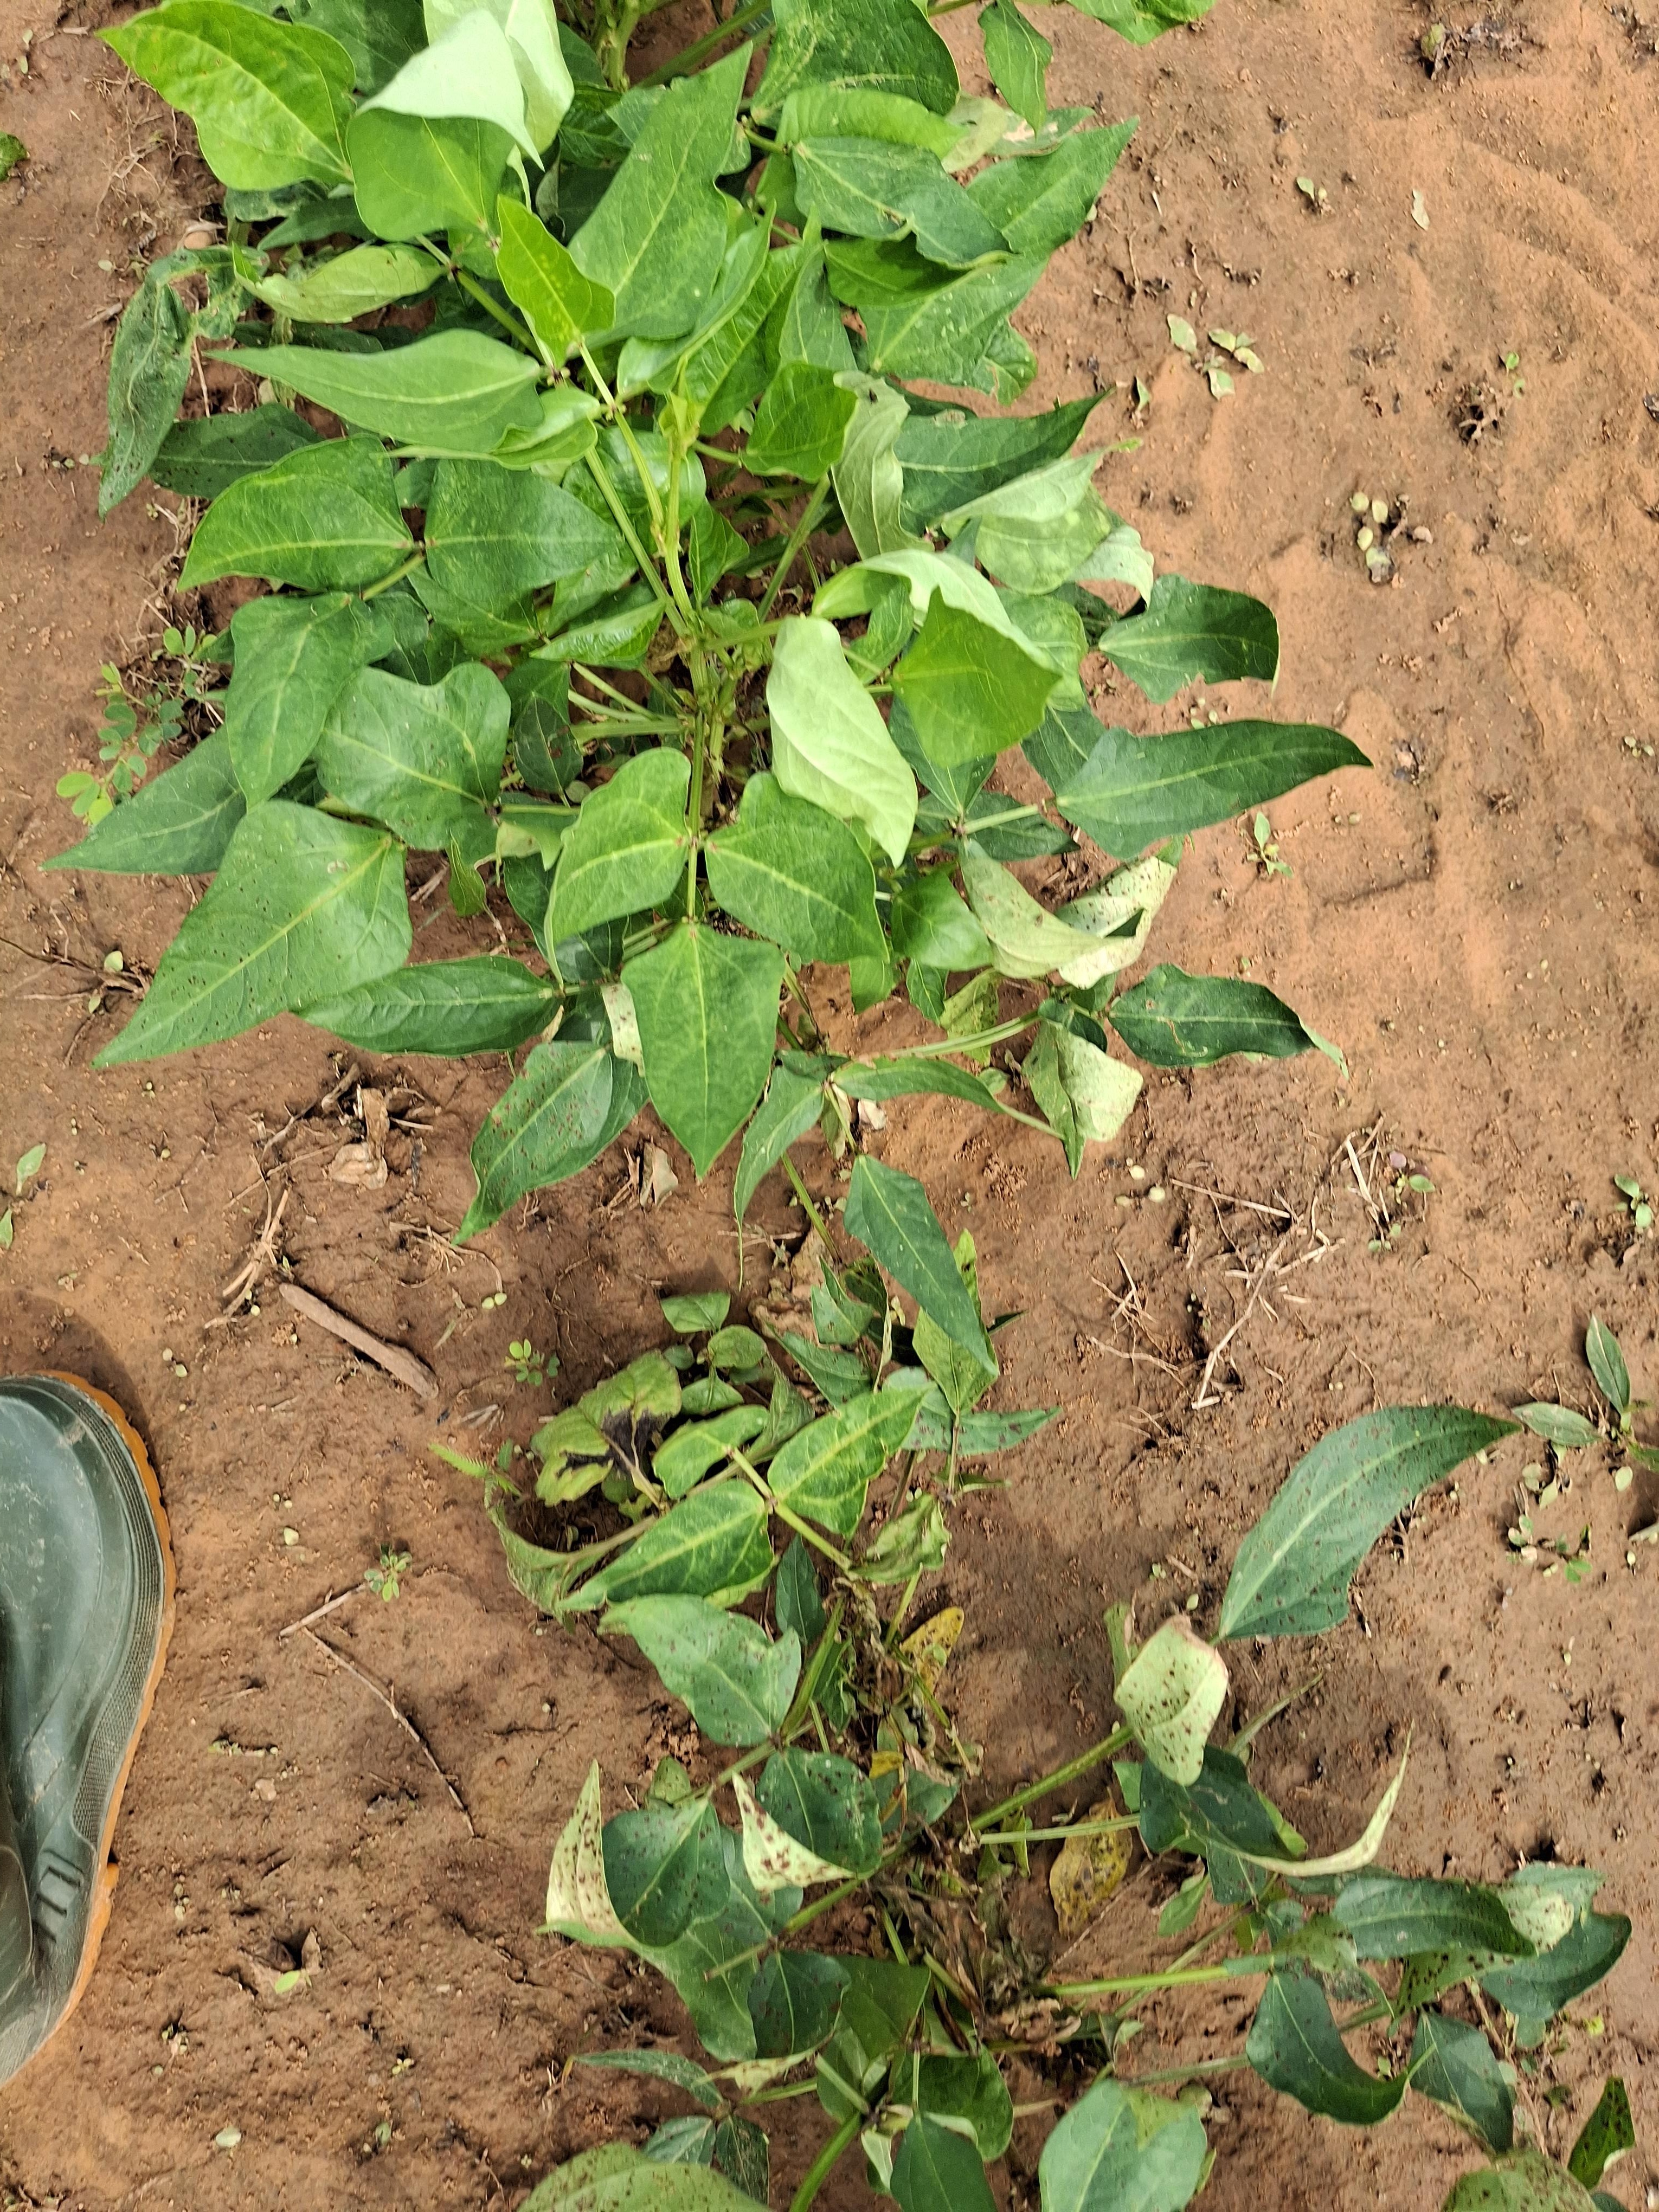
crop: cowpea
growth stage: vegetative
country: Nigeria
